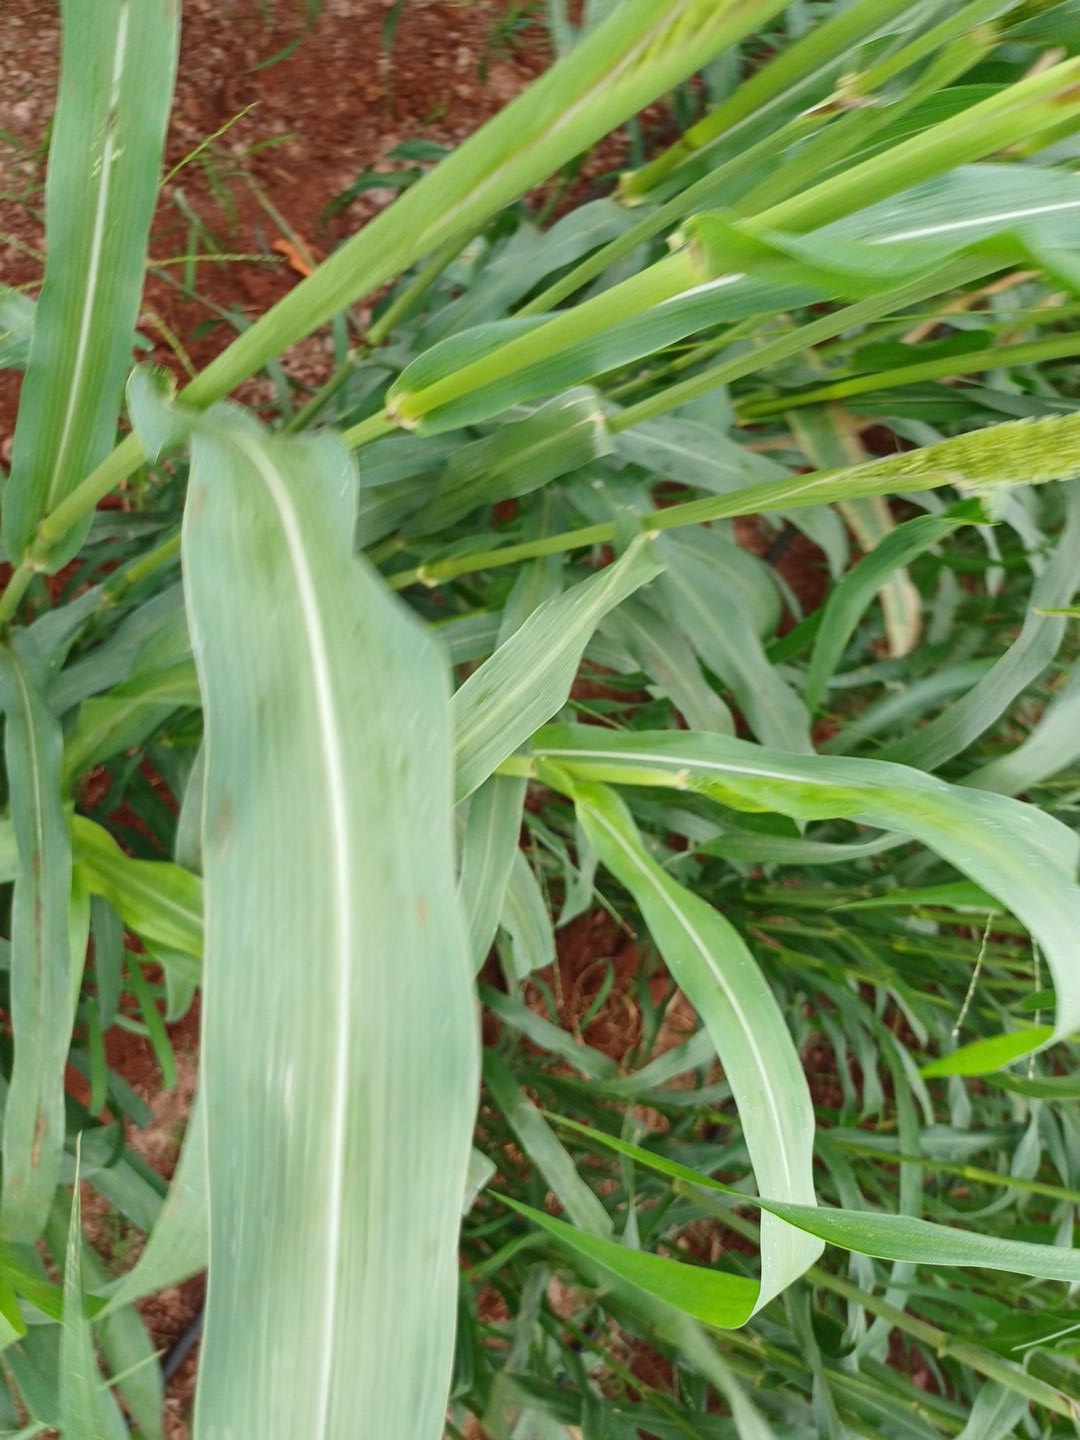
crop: pearl millet
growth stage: flowering
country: Kenya
